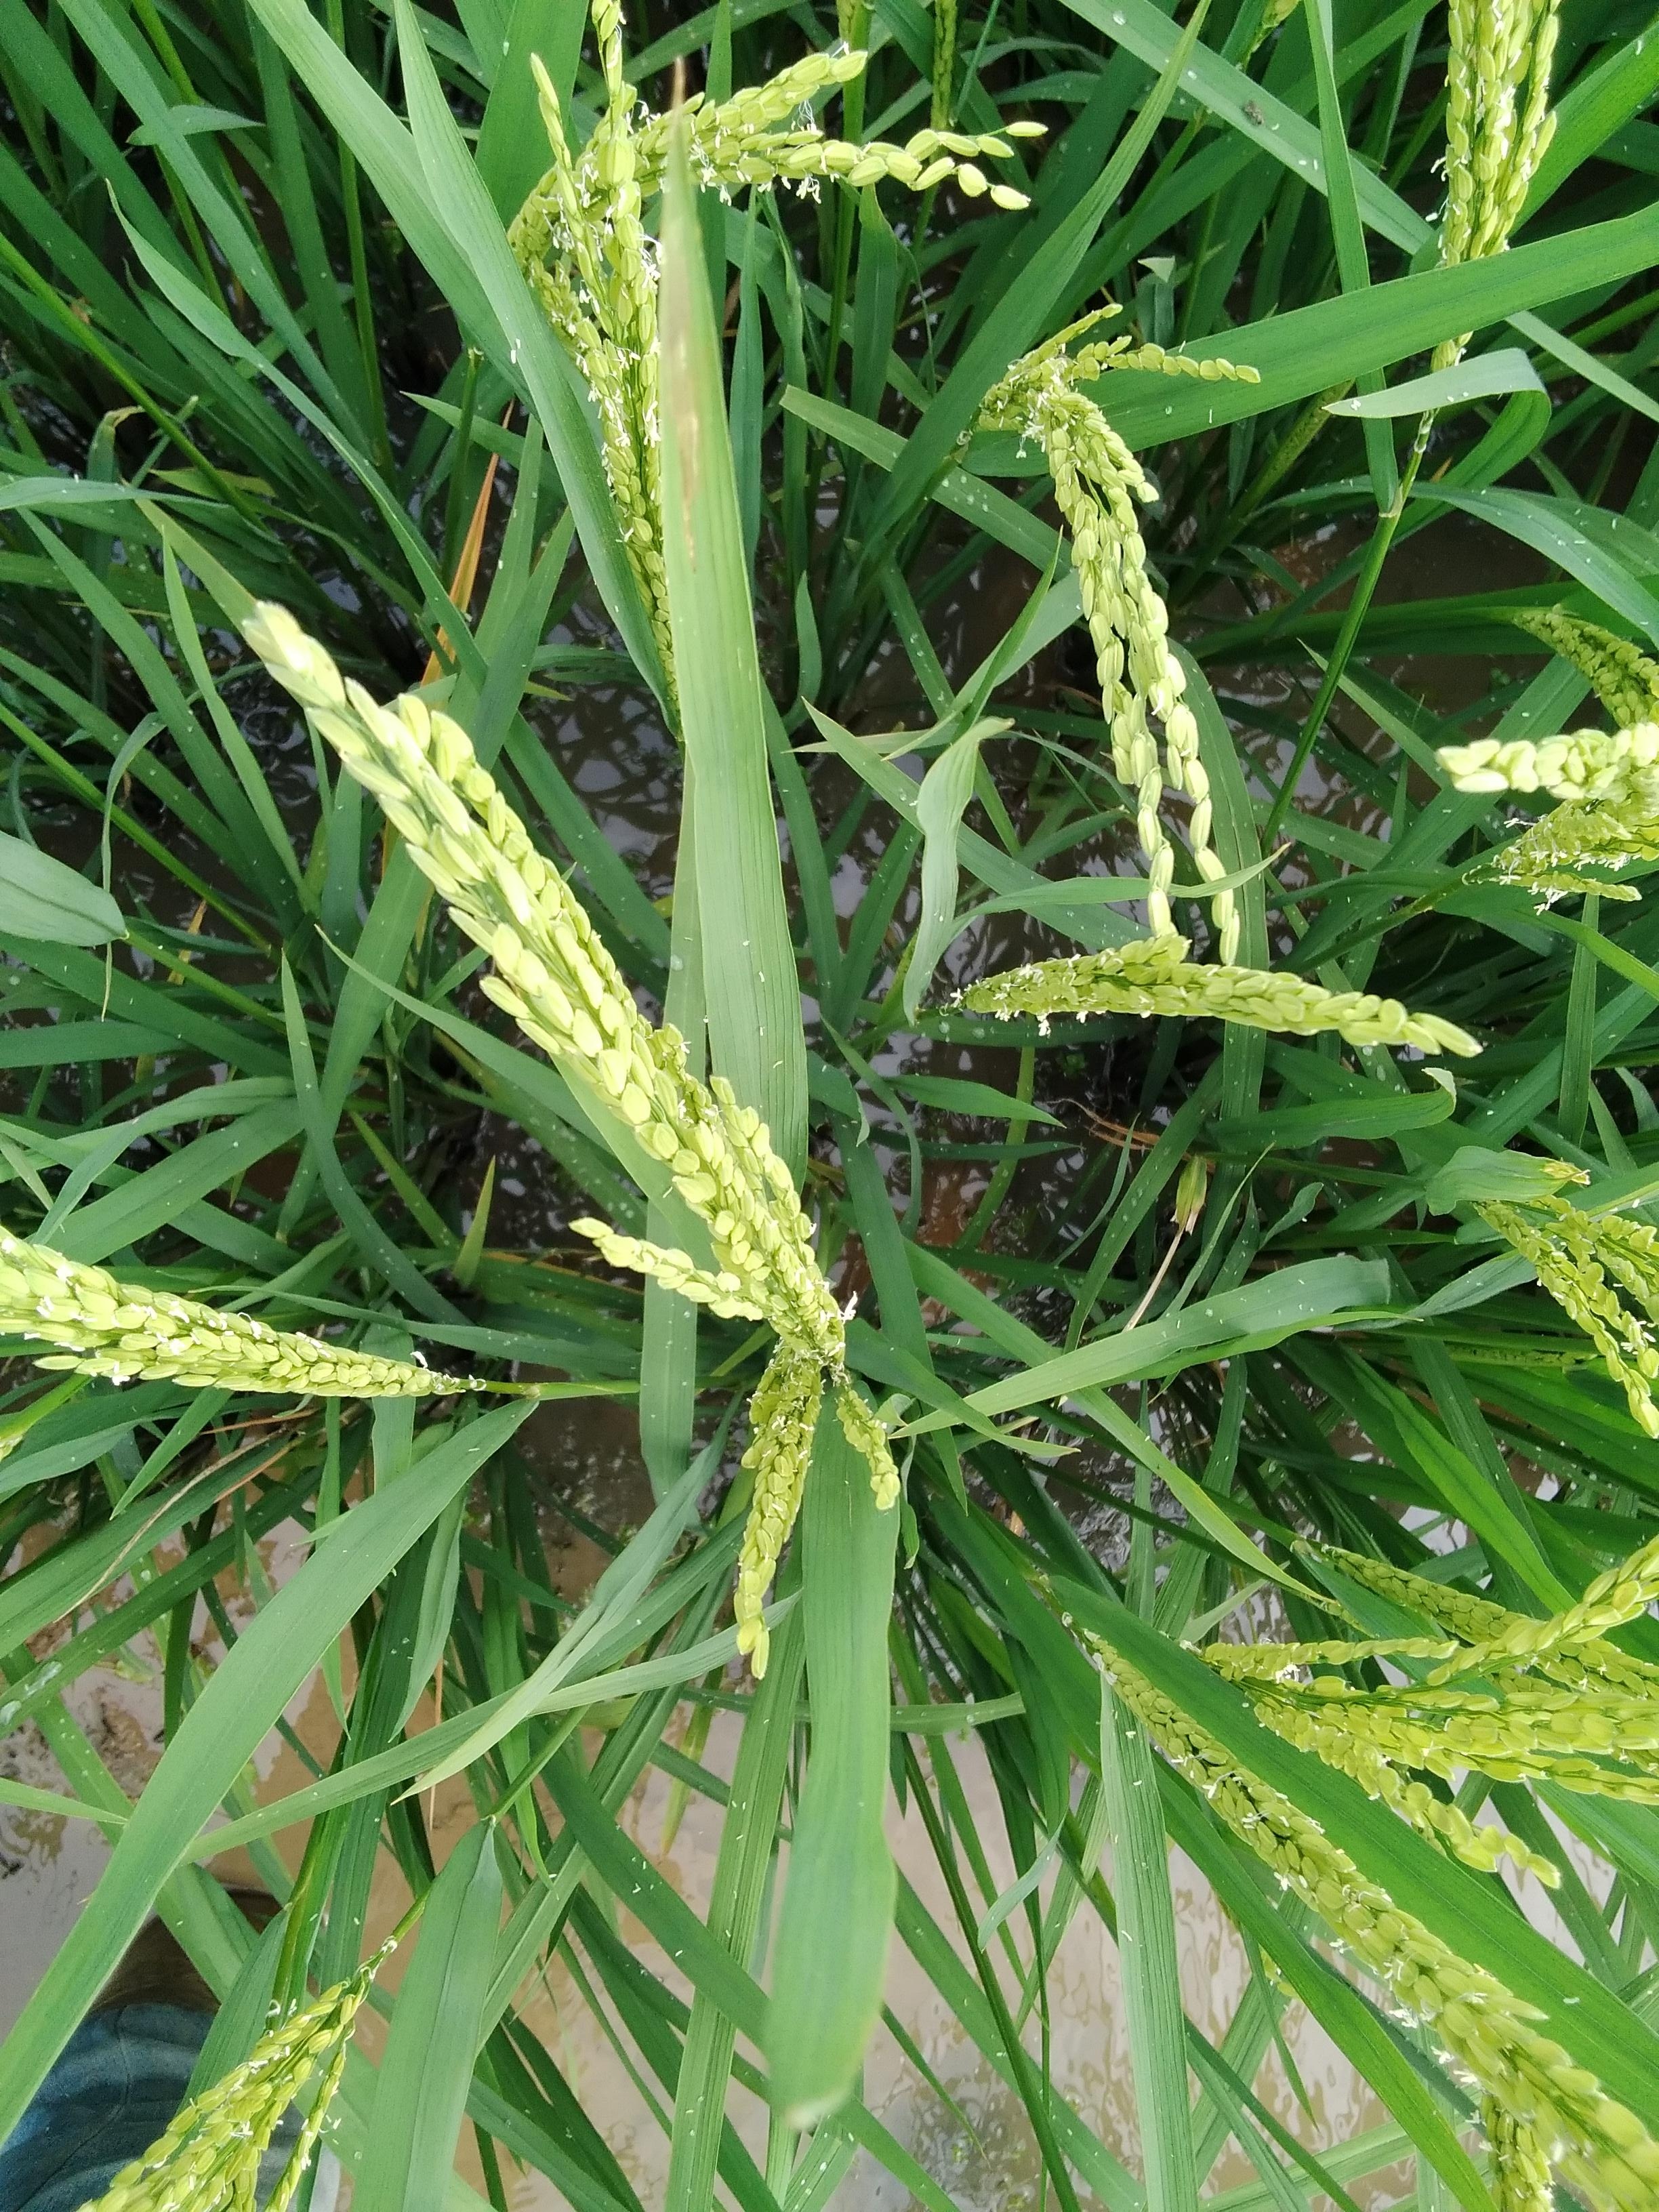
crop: rice
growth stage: flowering
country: Nigeria
